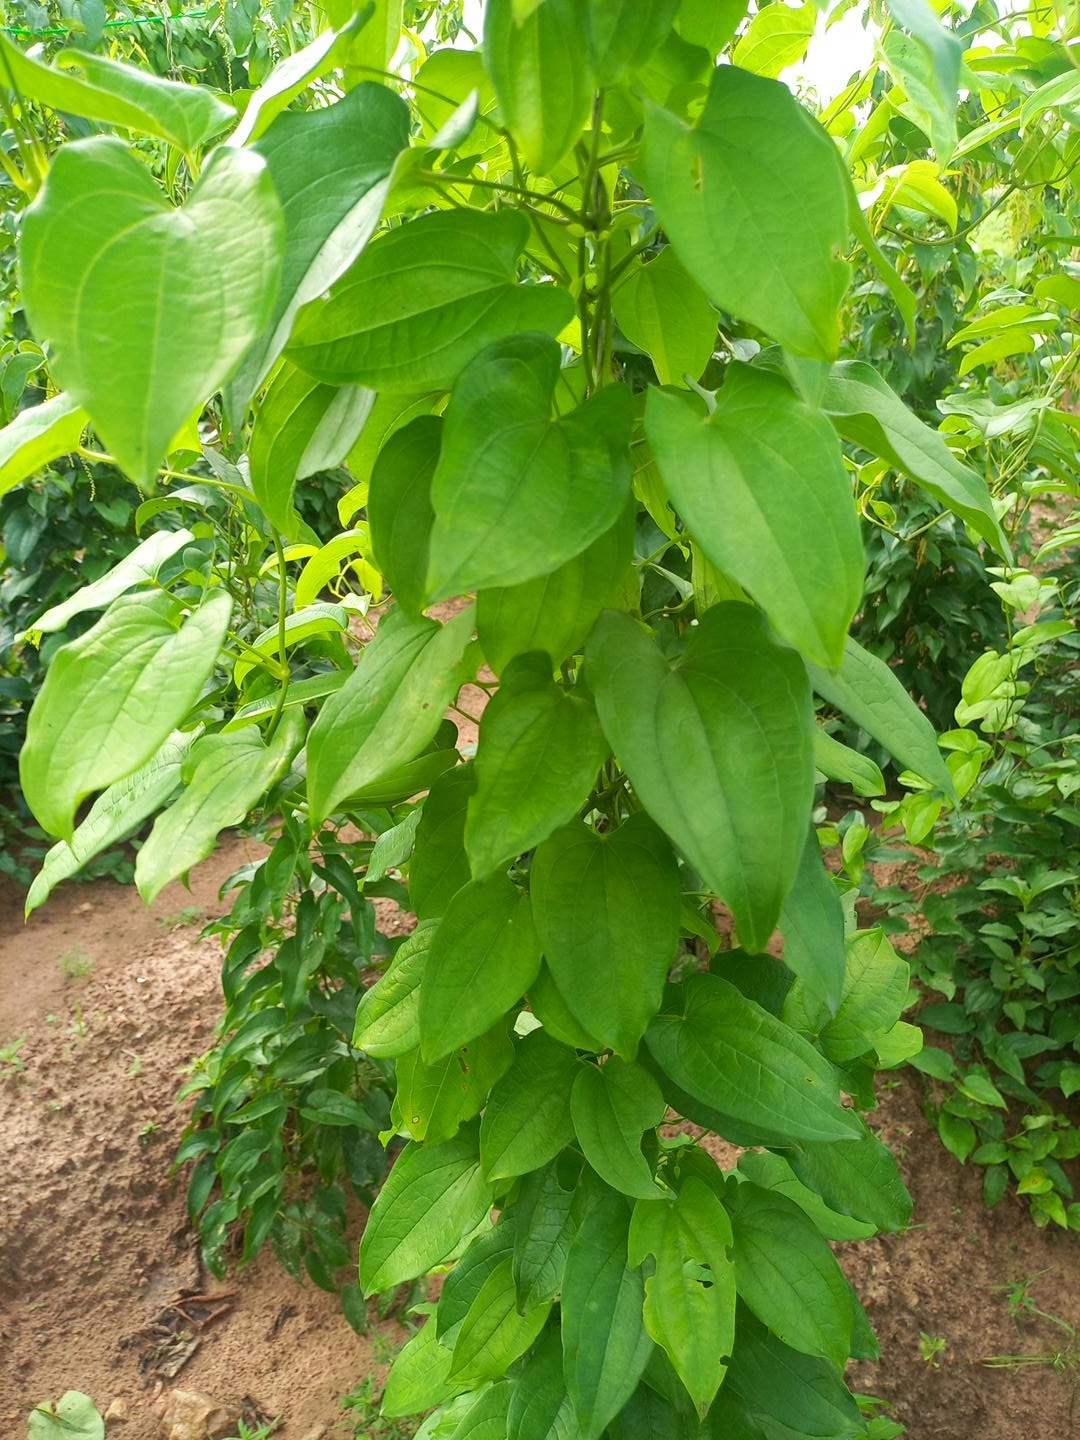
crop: yam
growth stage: vegetative
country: Nigeria
